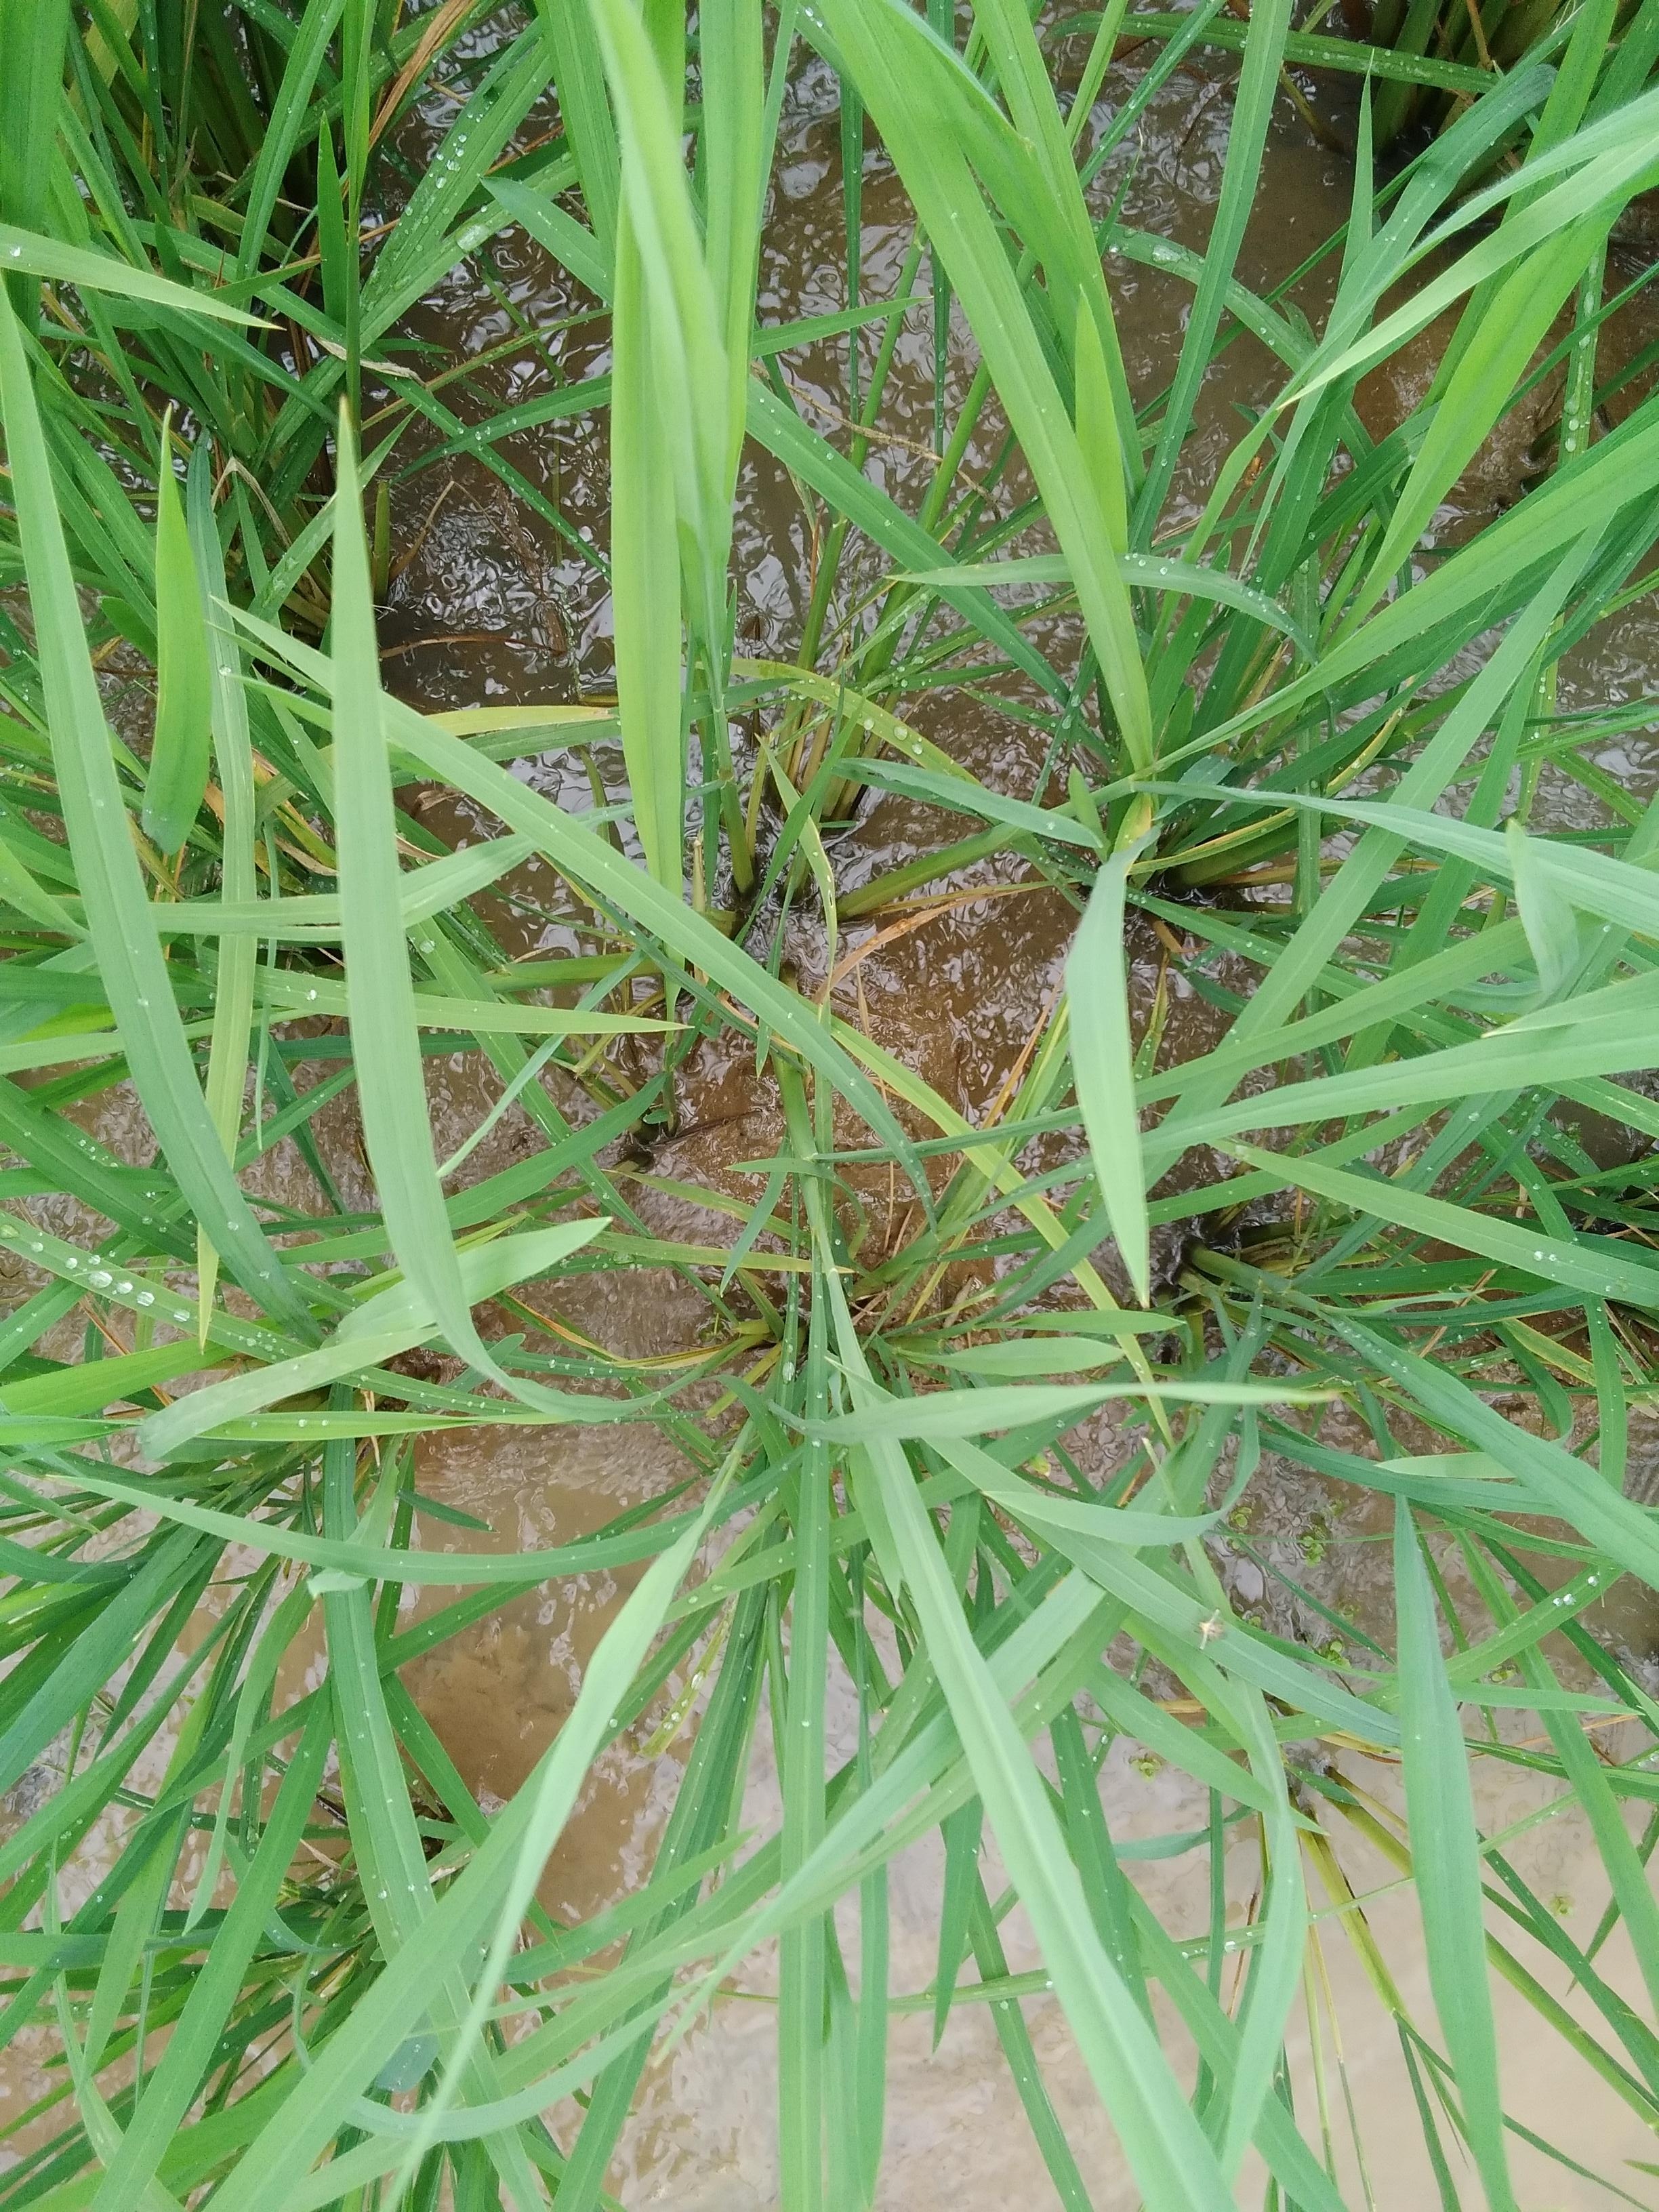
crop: rice
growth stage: elongation stem
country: Nigeria
